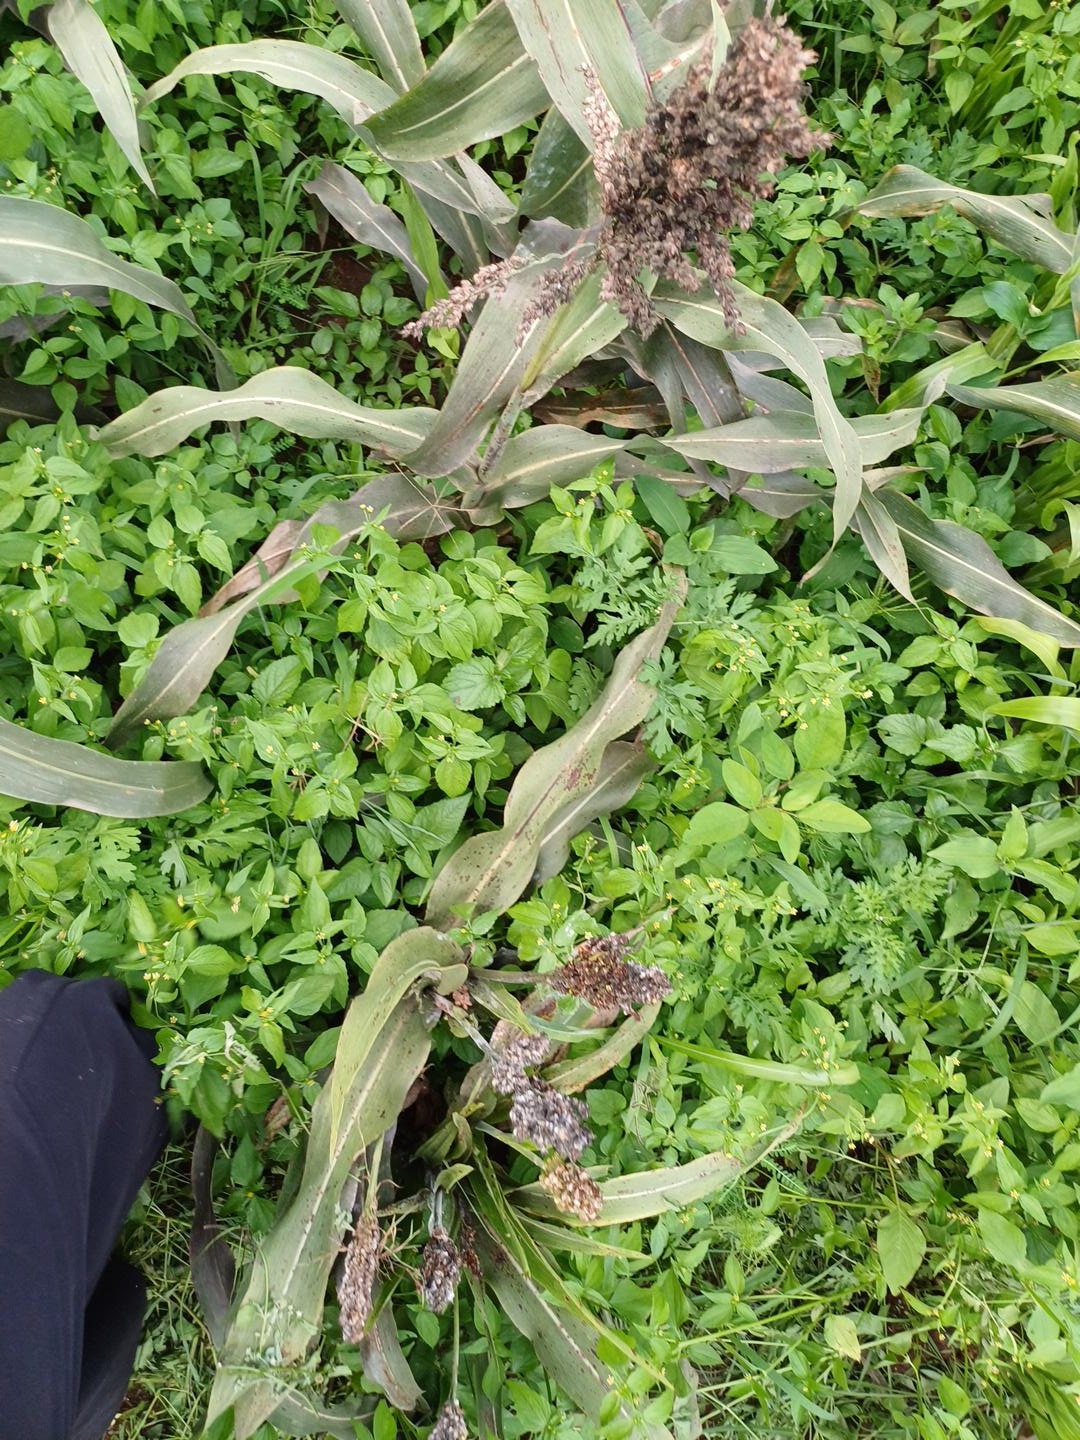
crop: sorghum
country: Kenya
